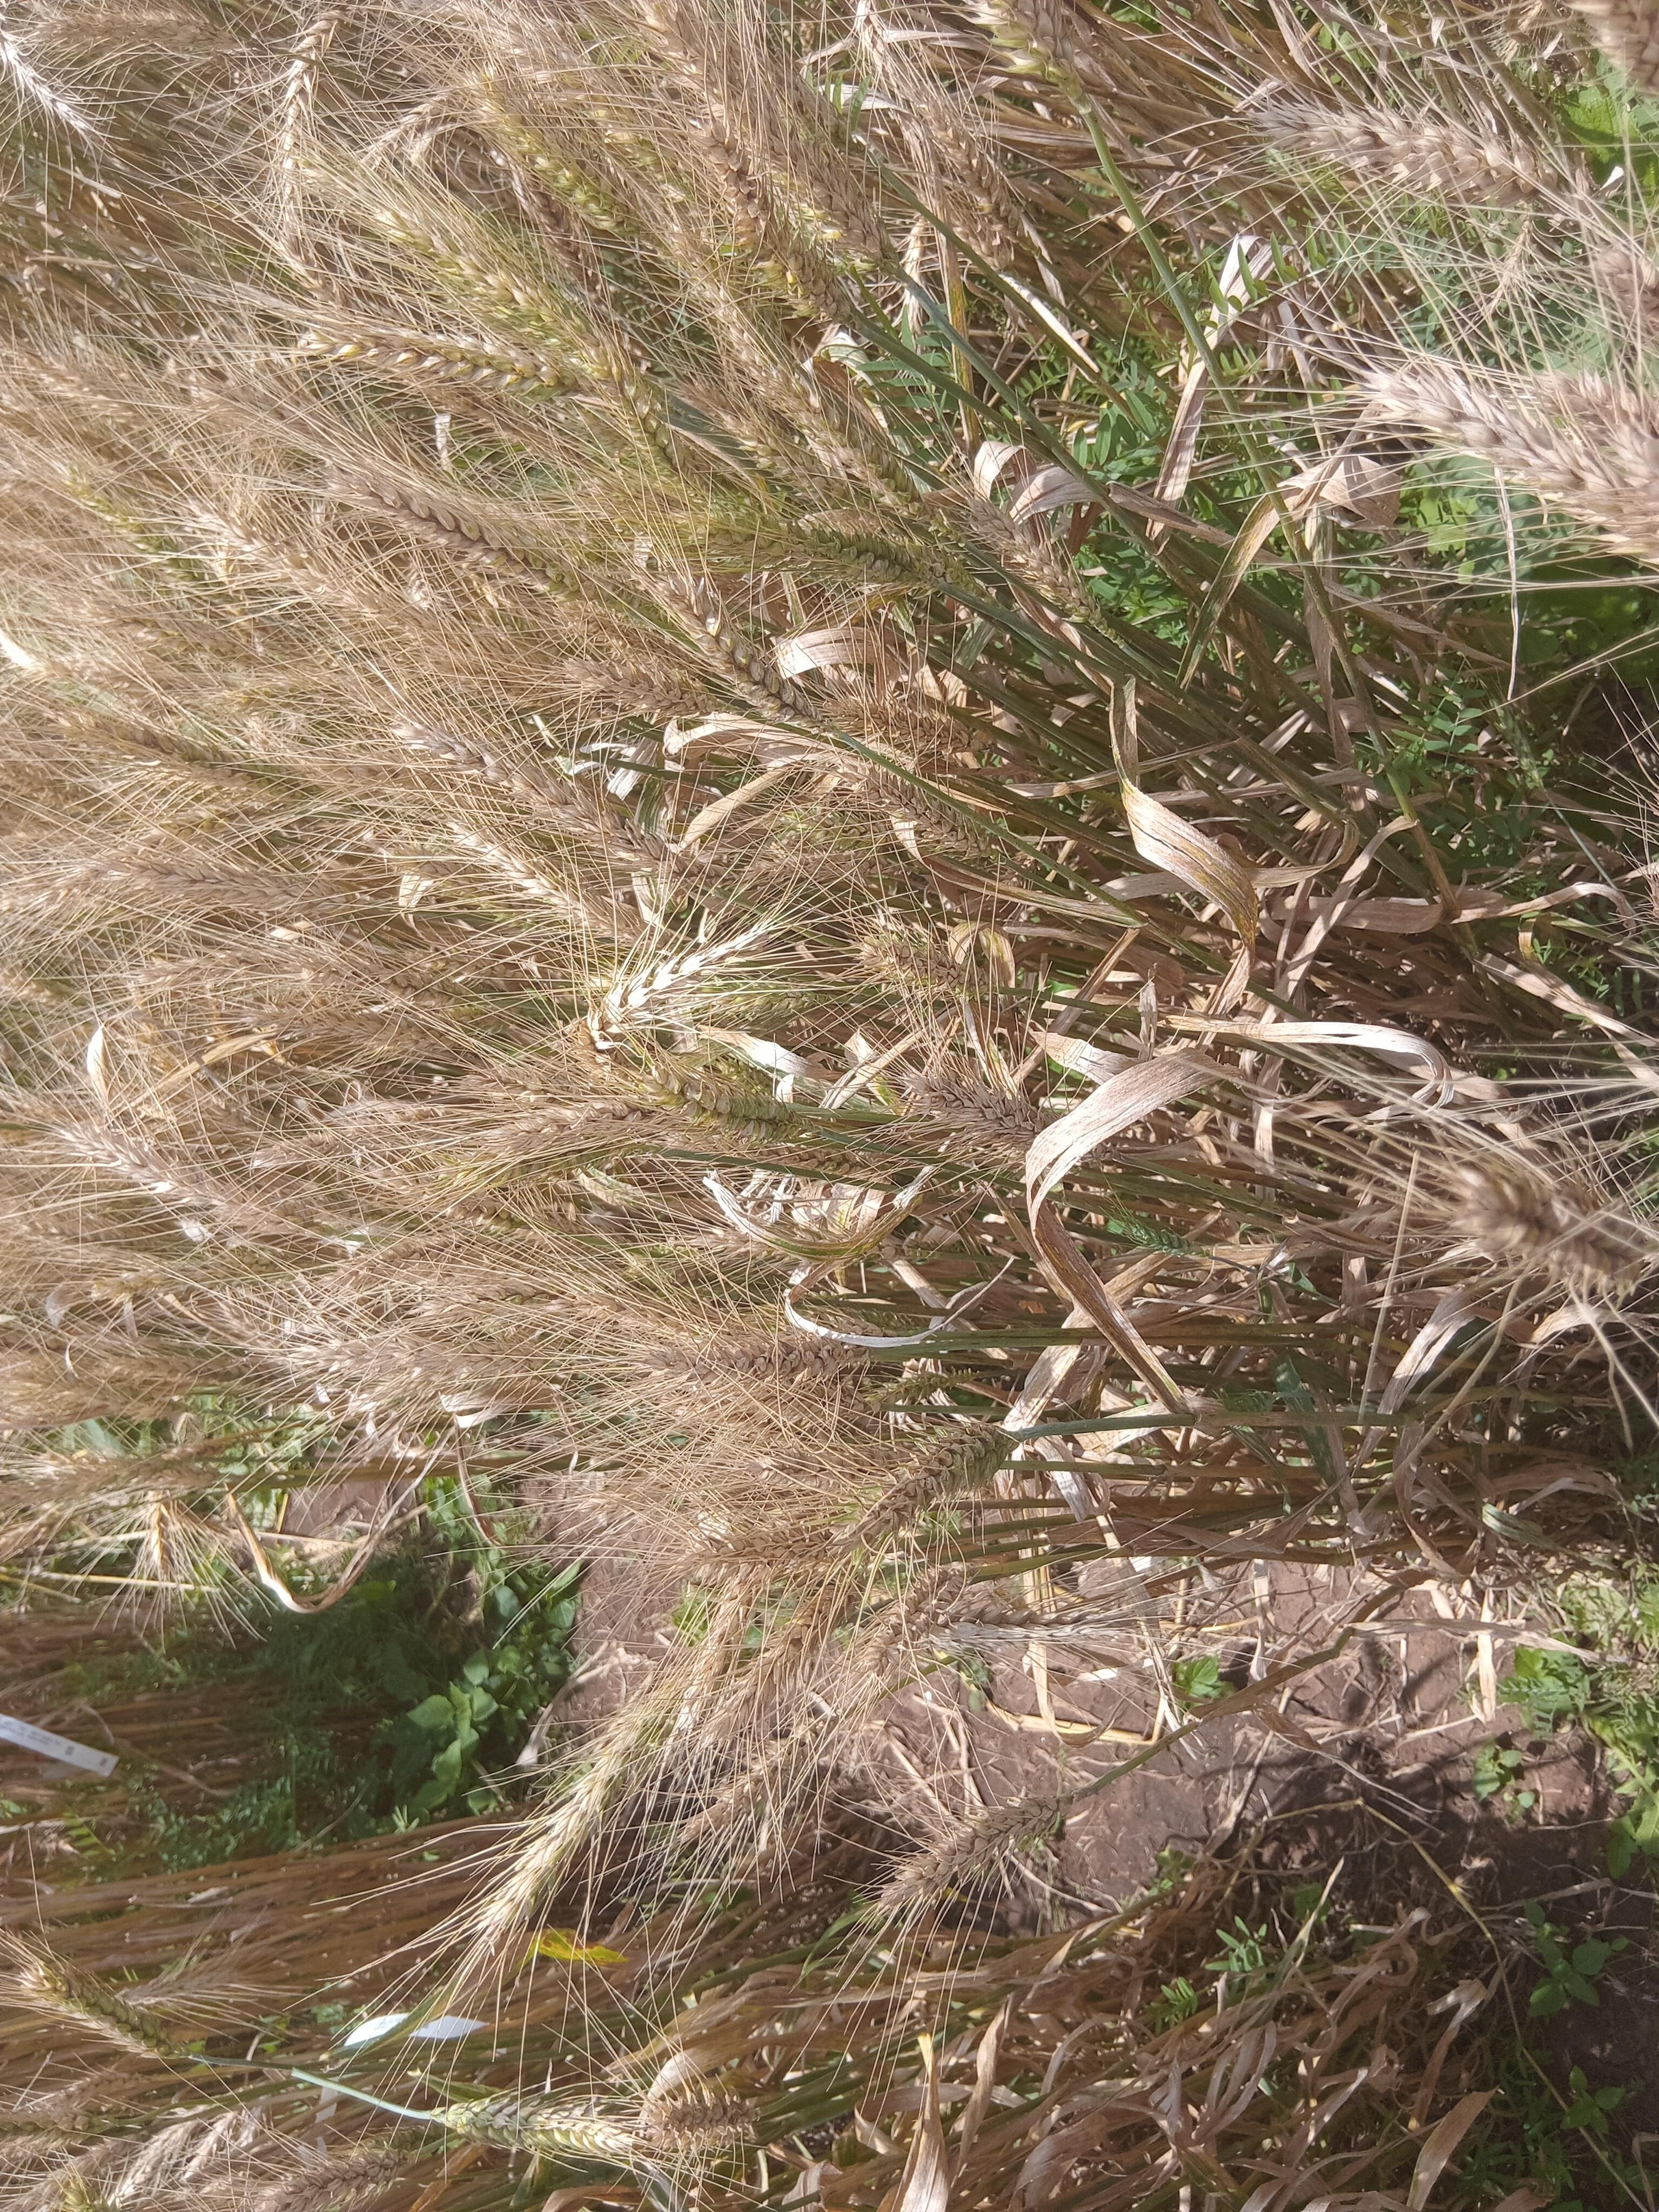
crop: wheat
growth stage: maturity
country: Kenya
